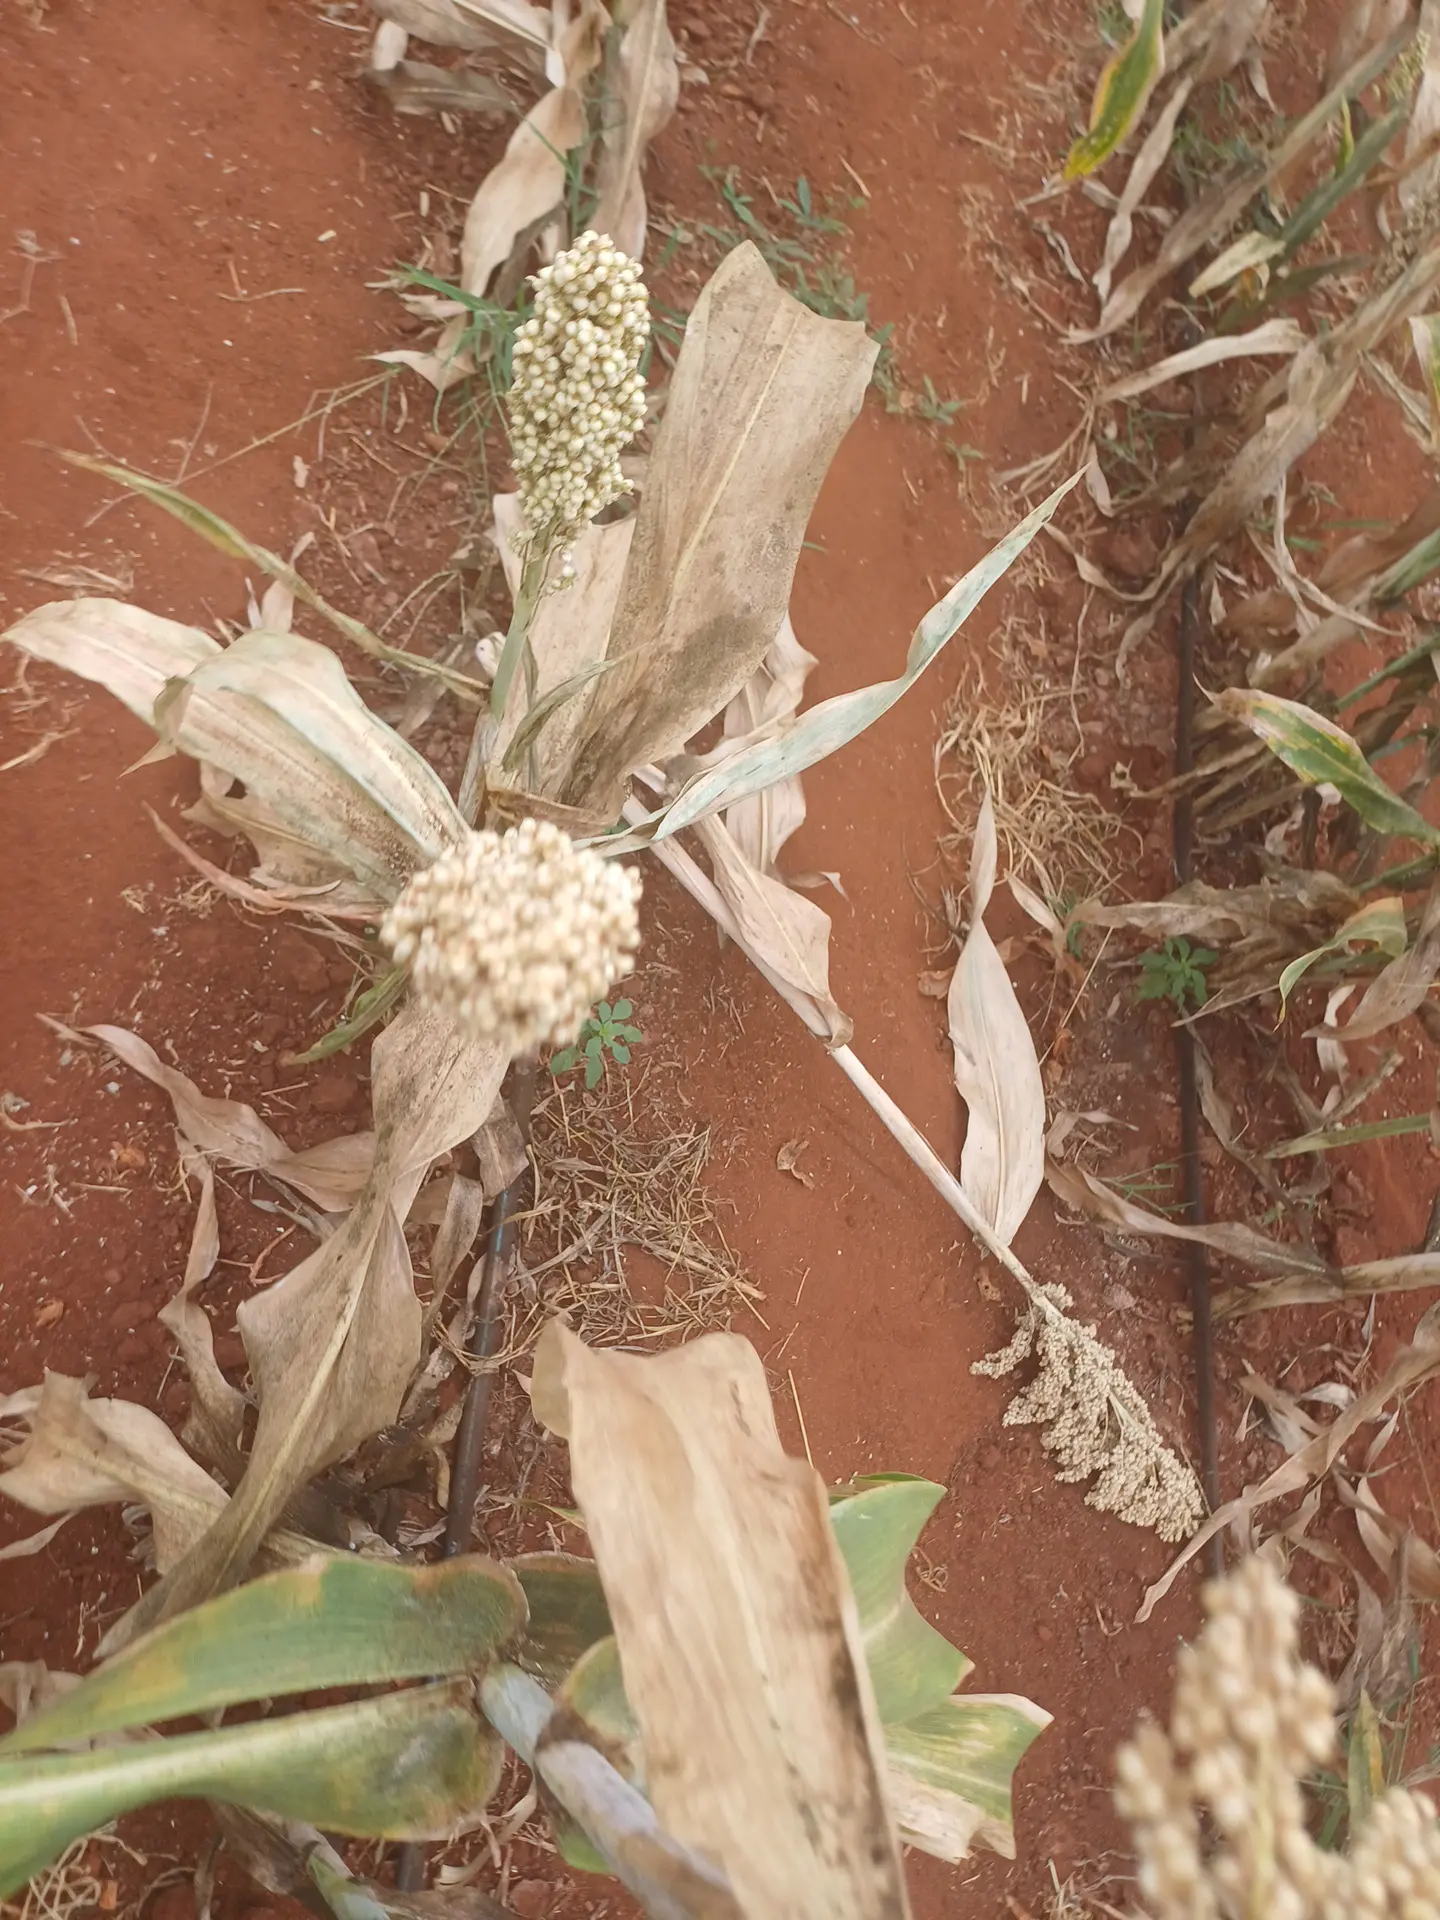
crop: sorghum
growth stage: maturity
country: Kenya
